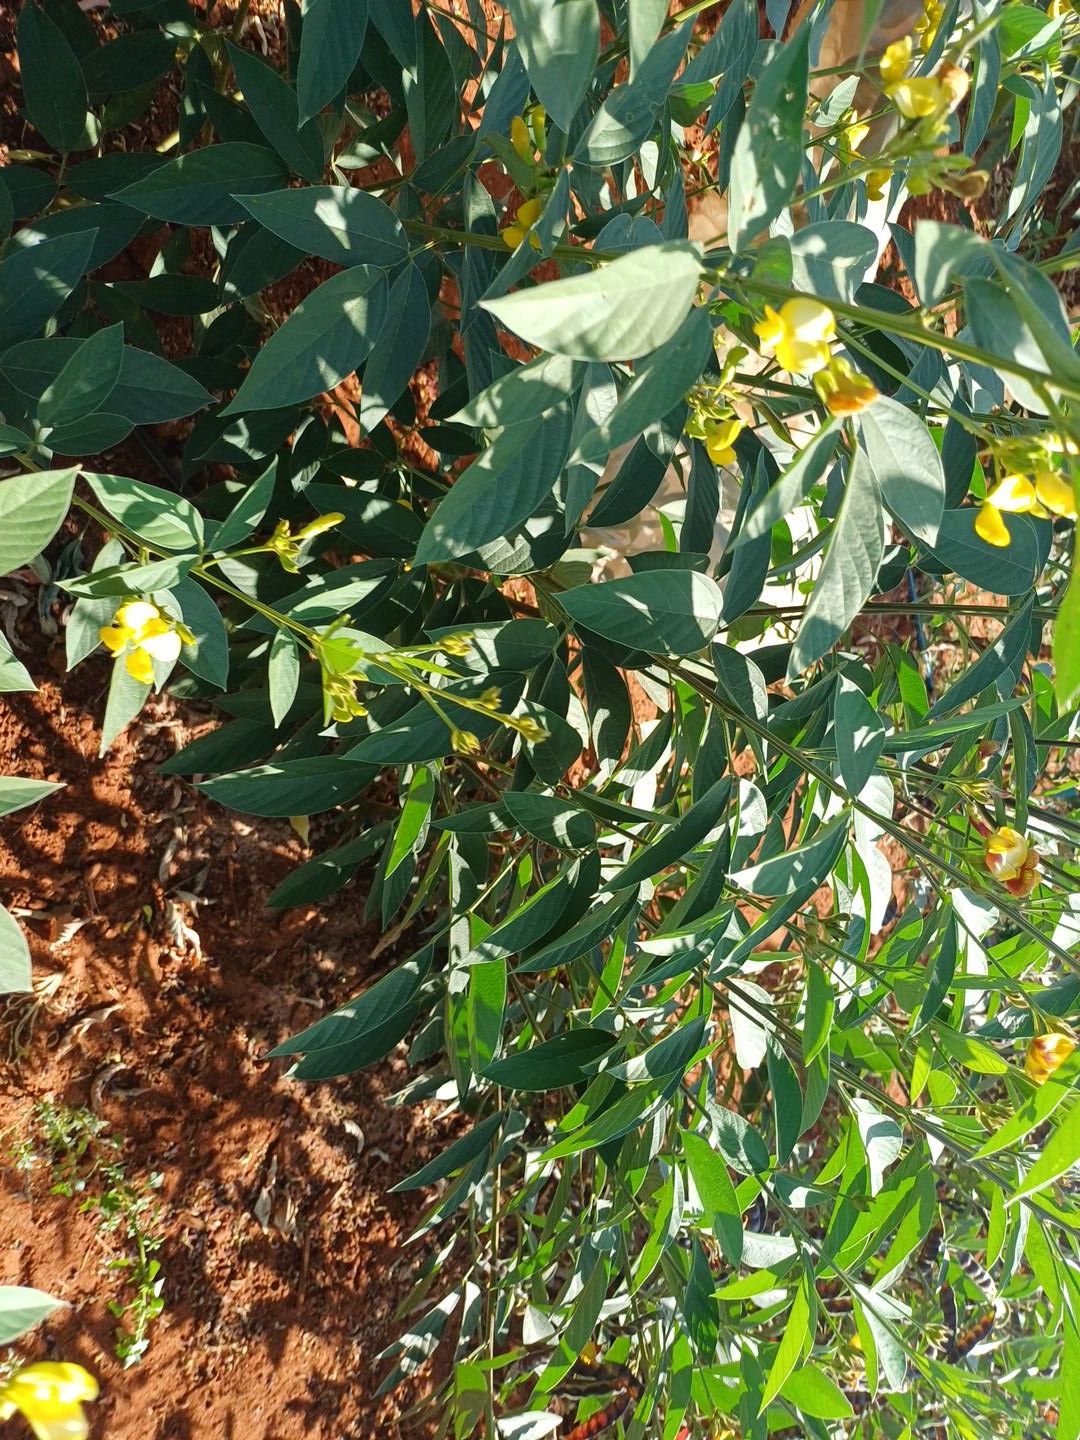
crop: pigeonpea
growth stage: flowering
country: Kenya
